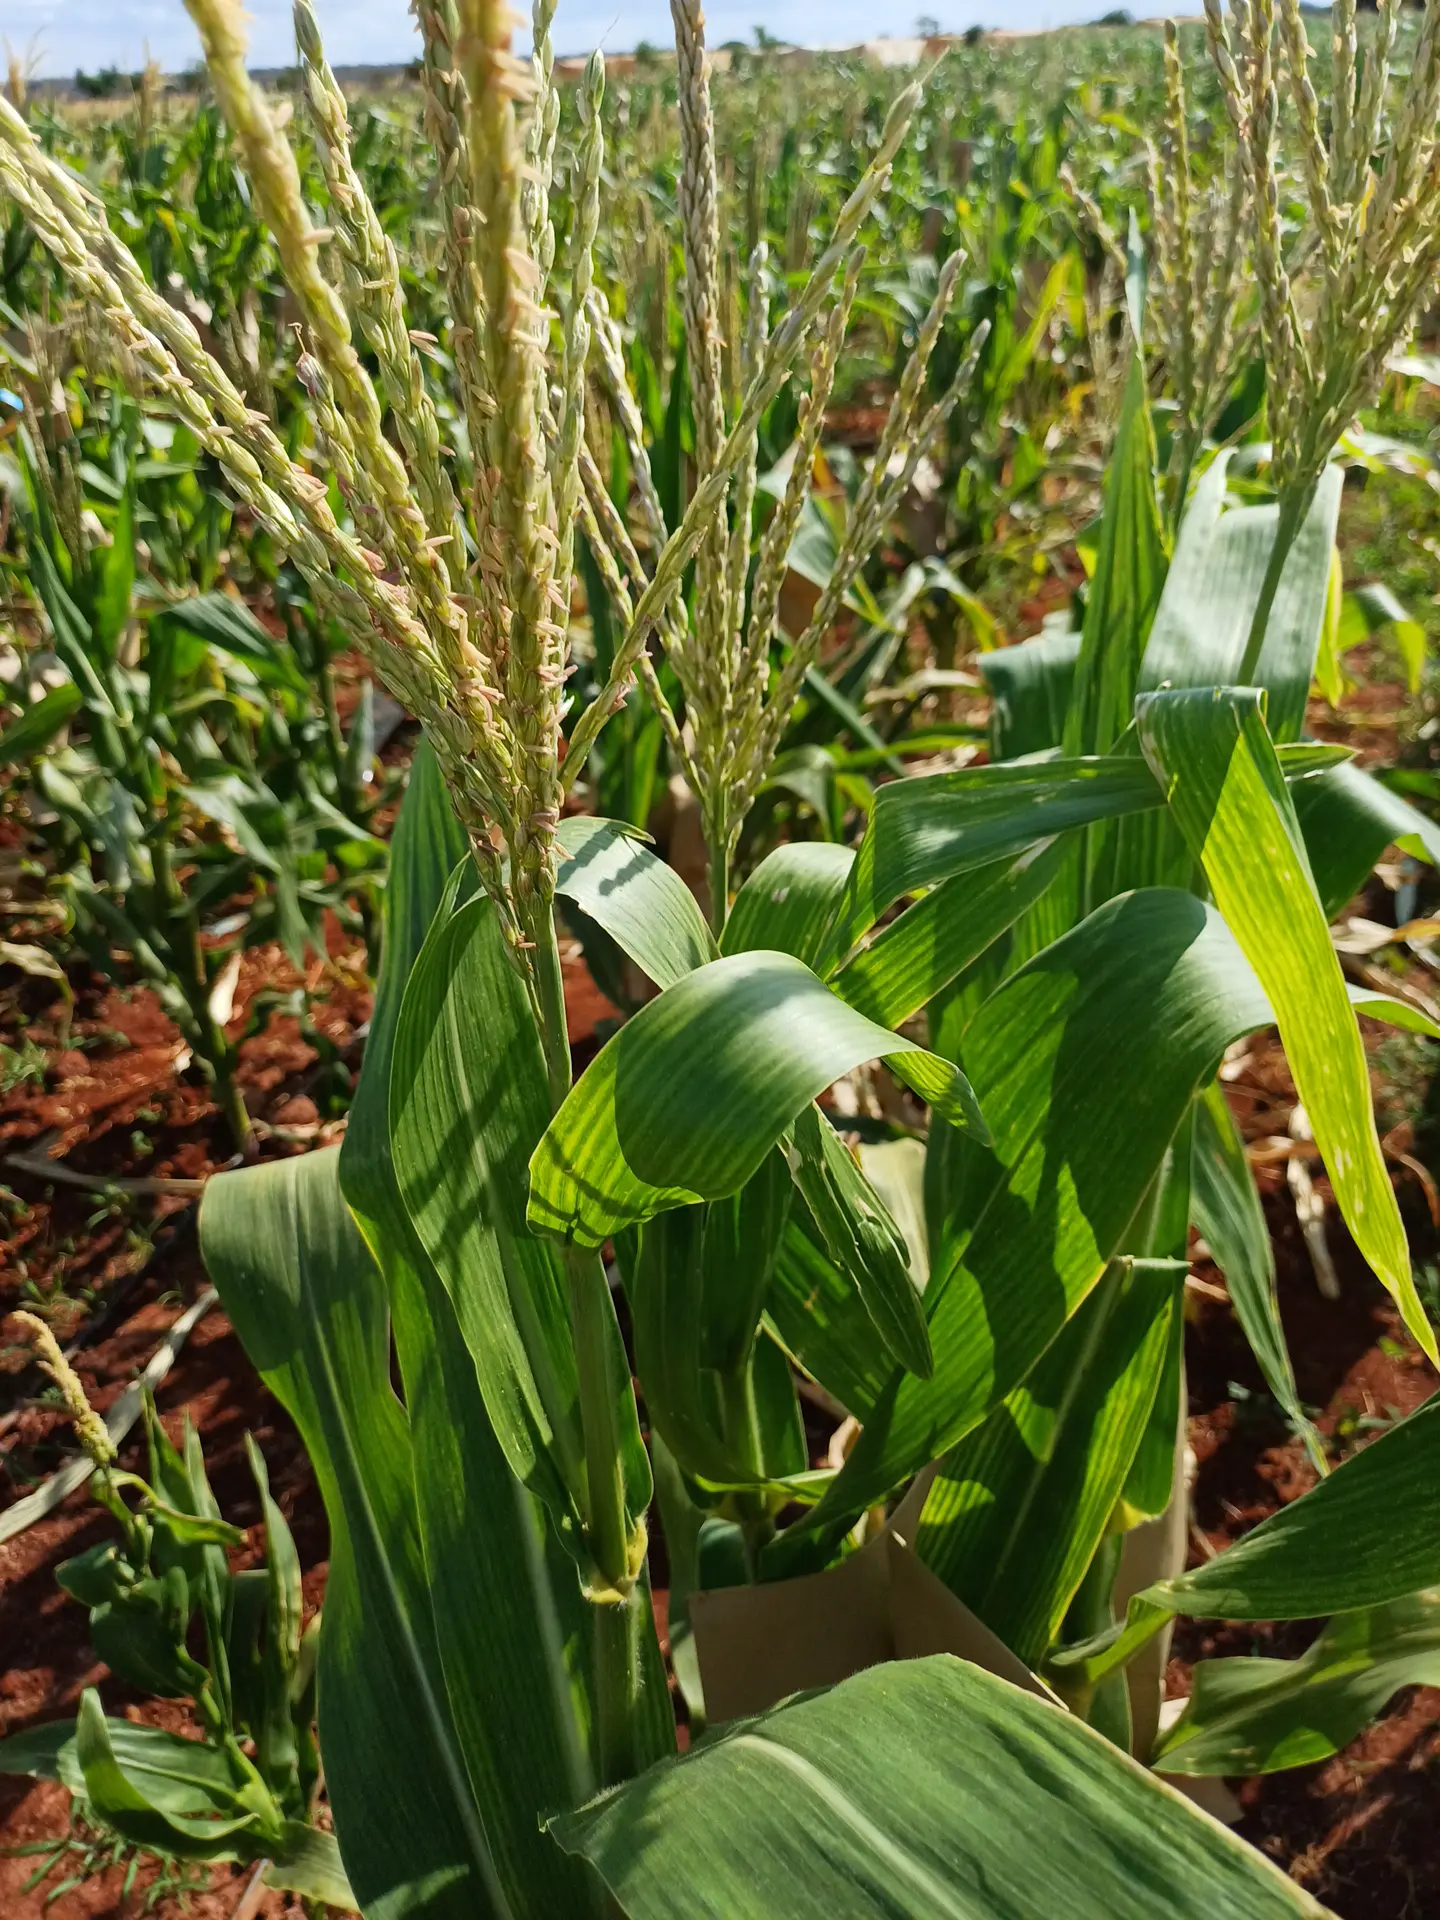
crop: maize
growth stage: flowering
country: Kenya
